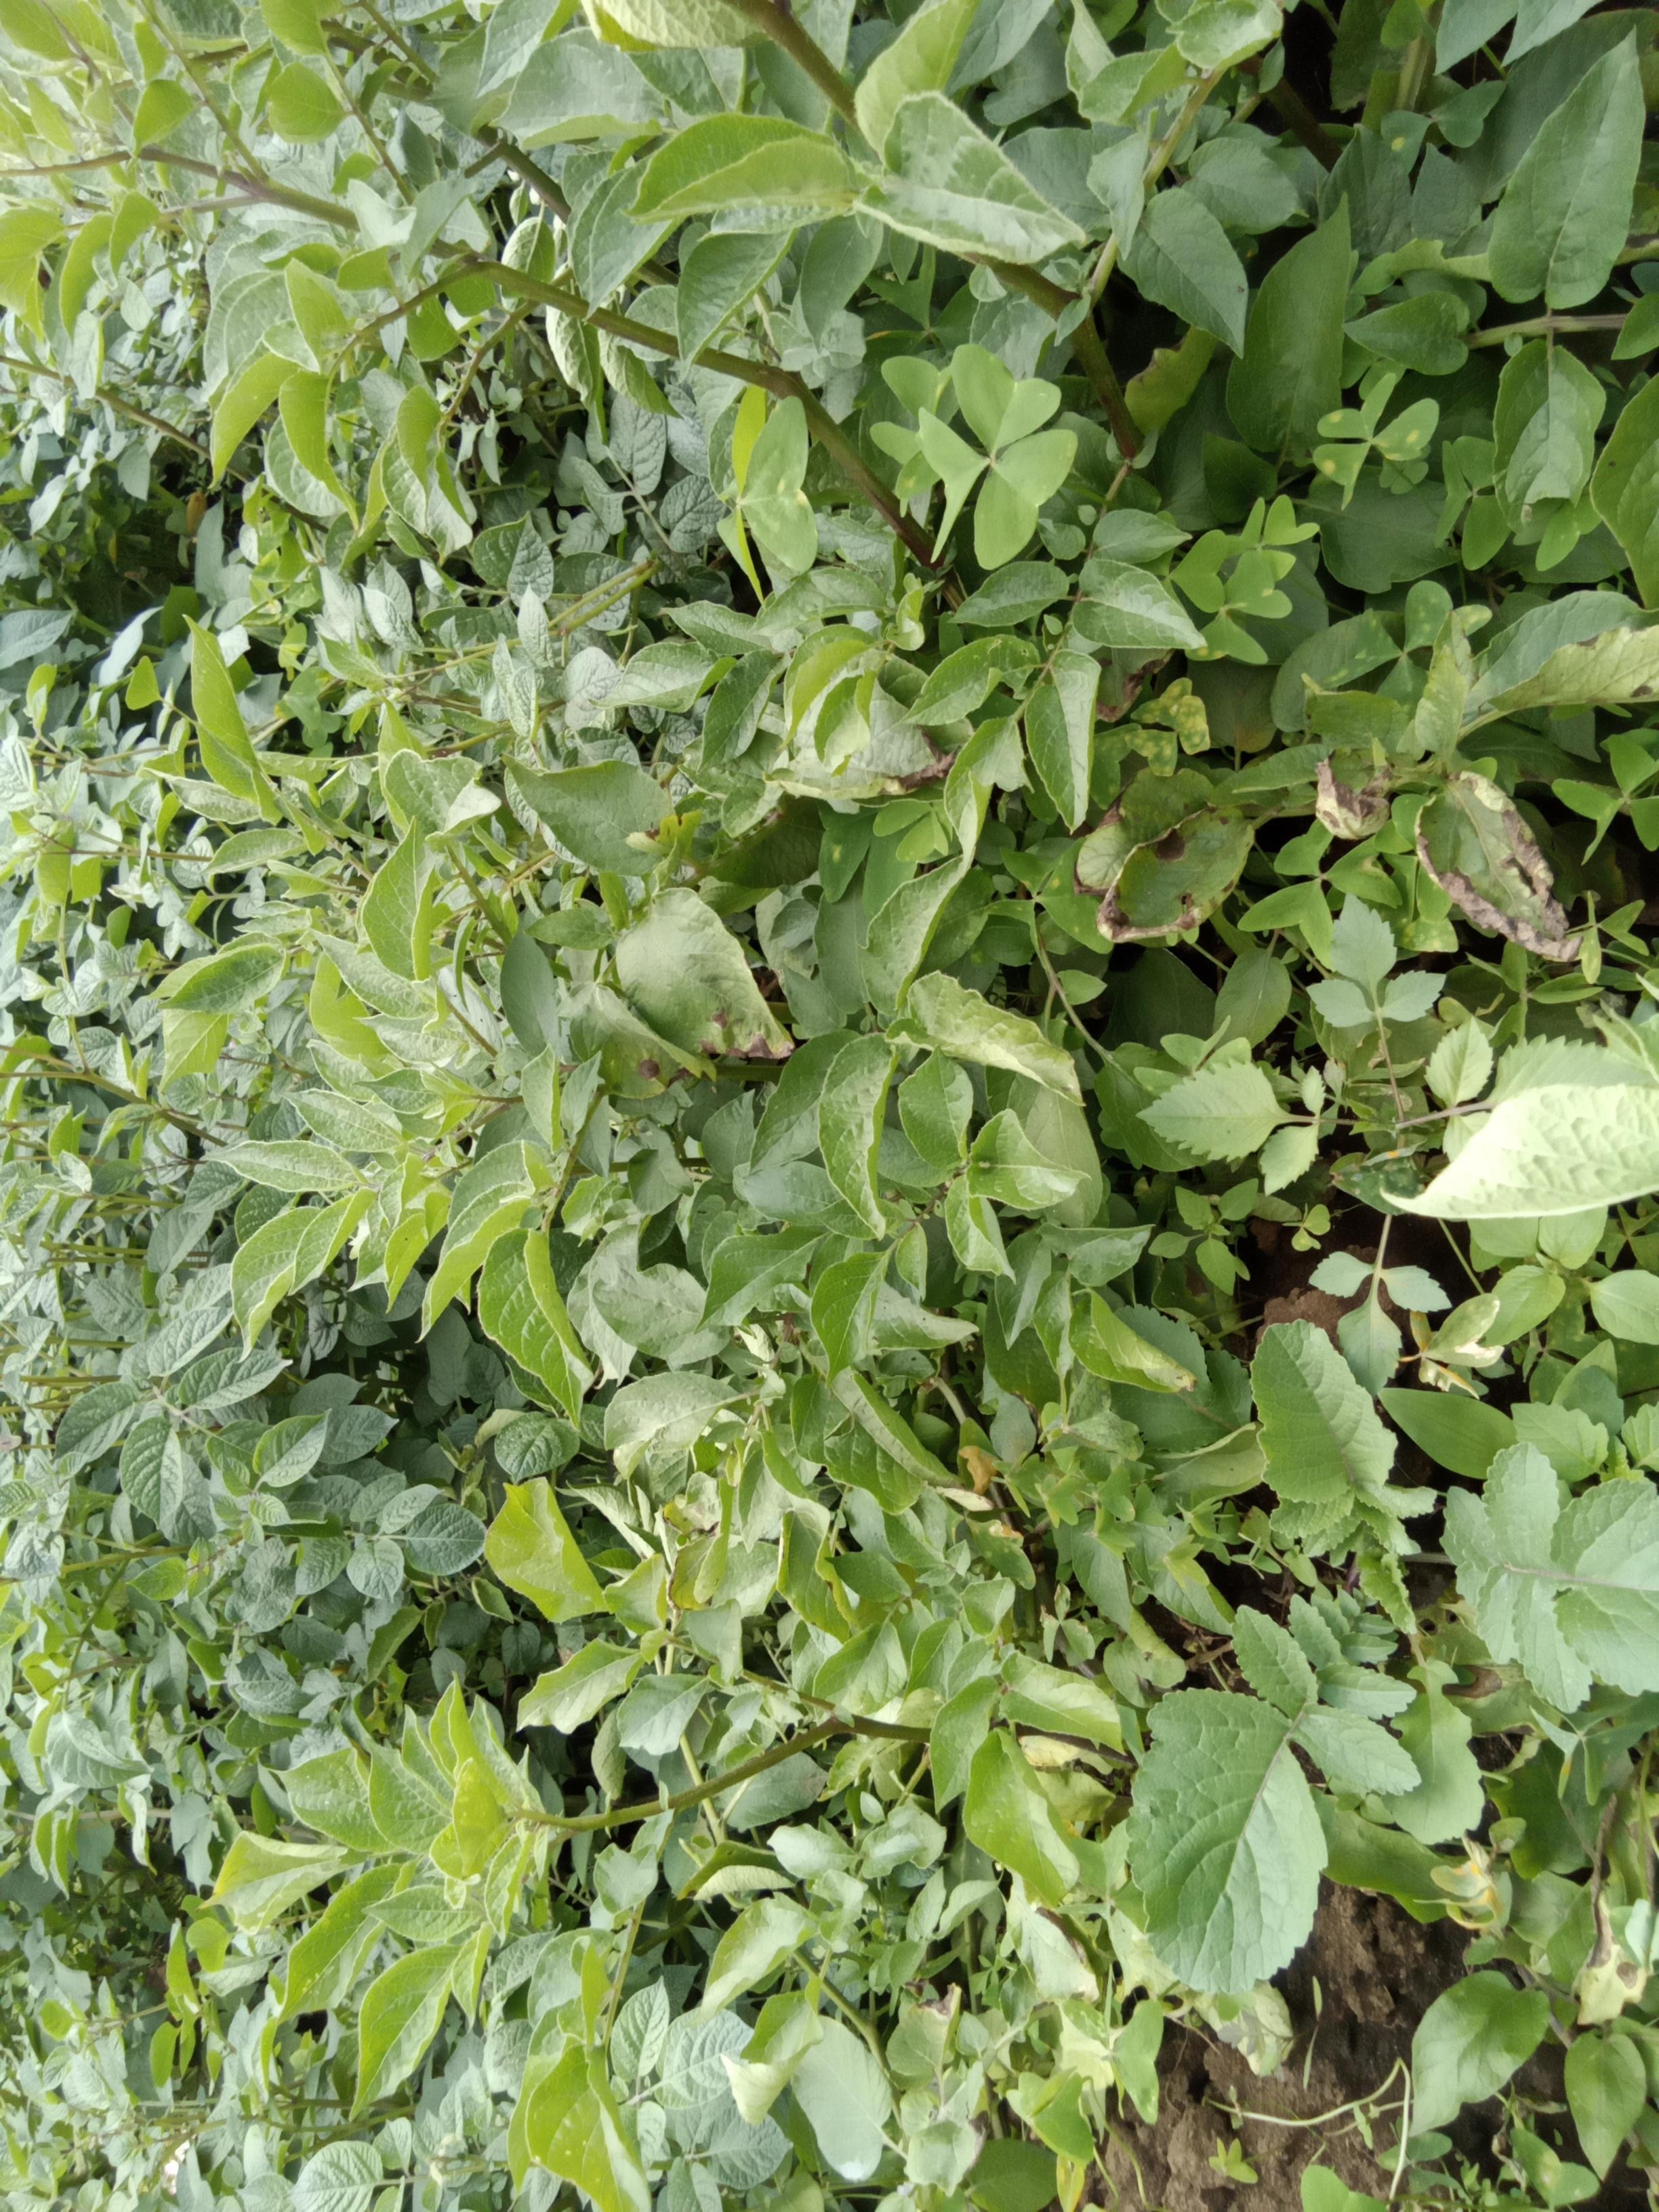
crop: potato
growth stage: vegetative
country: Kenya
